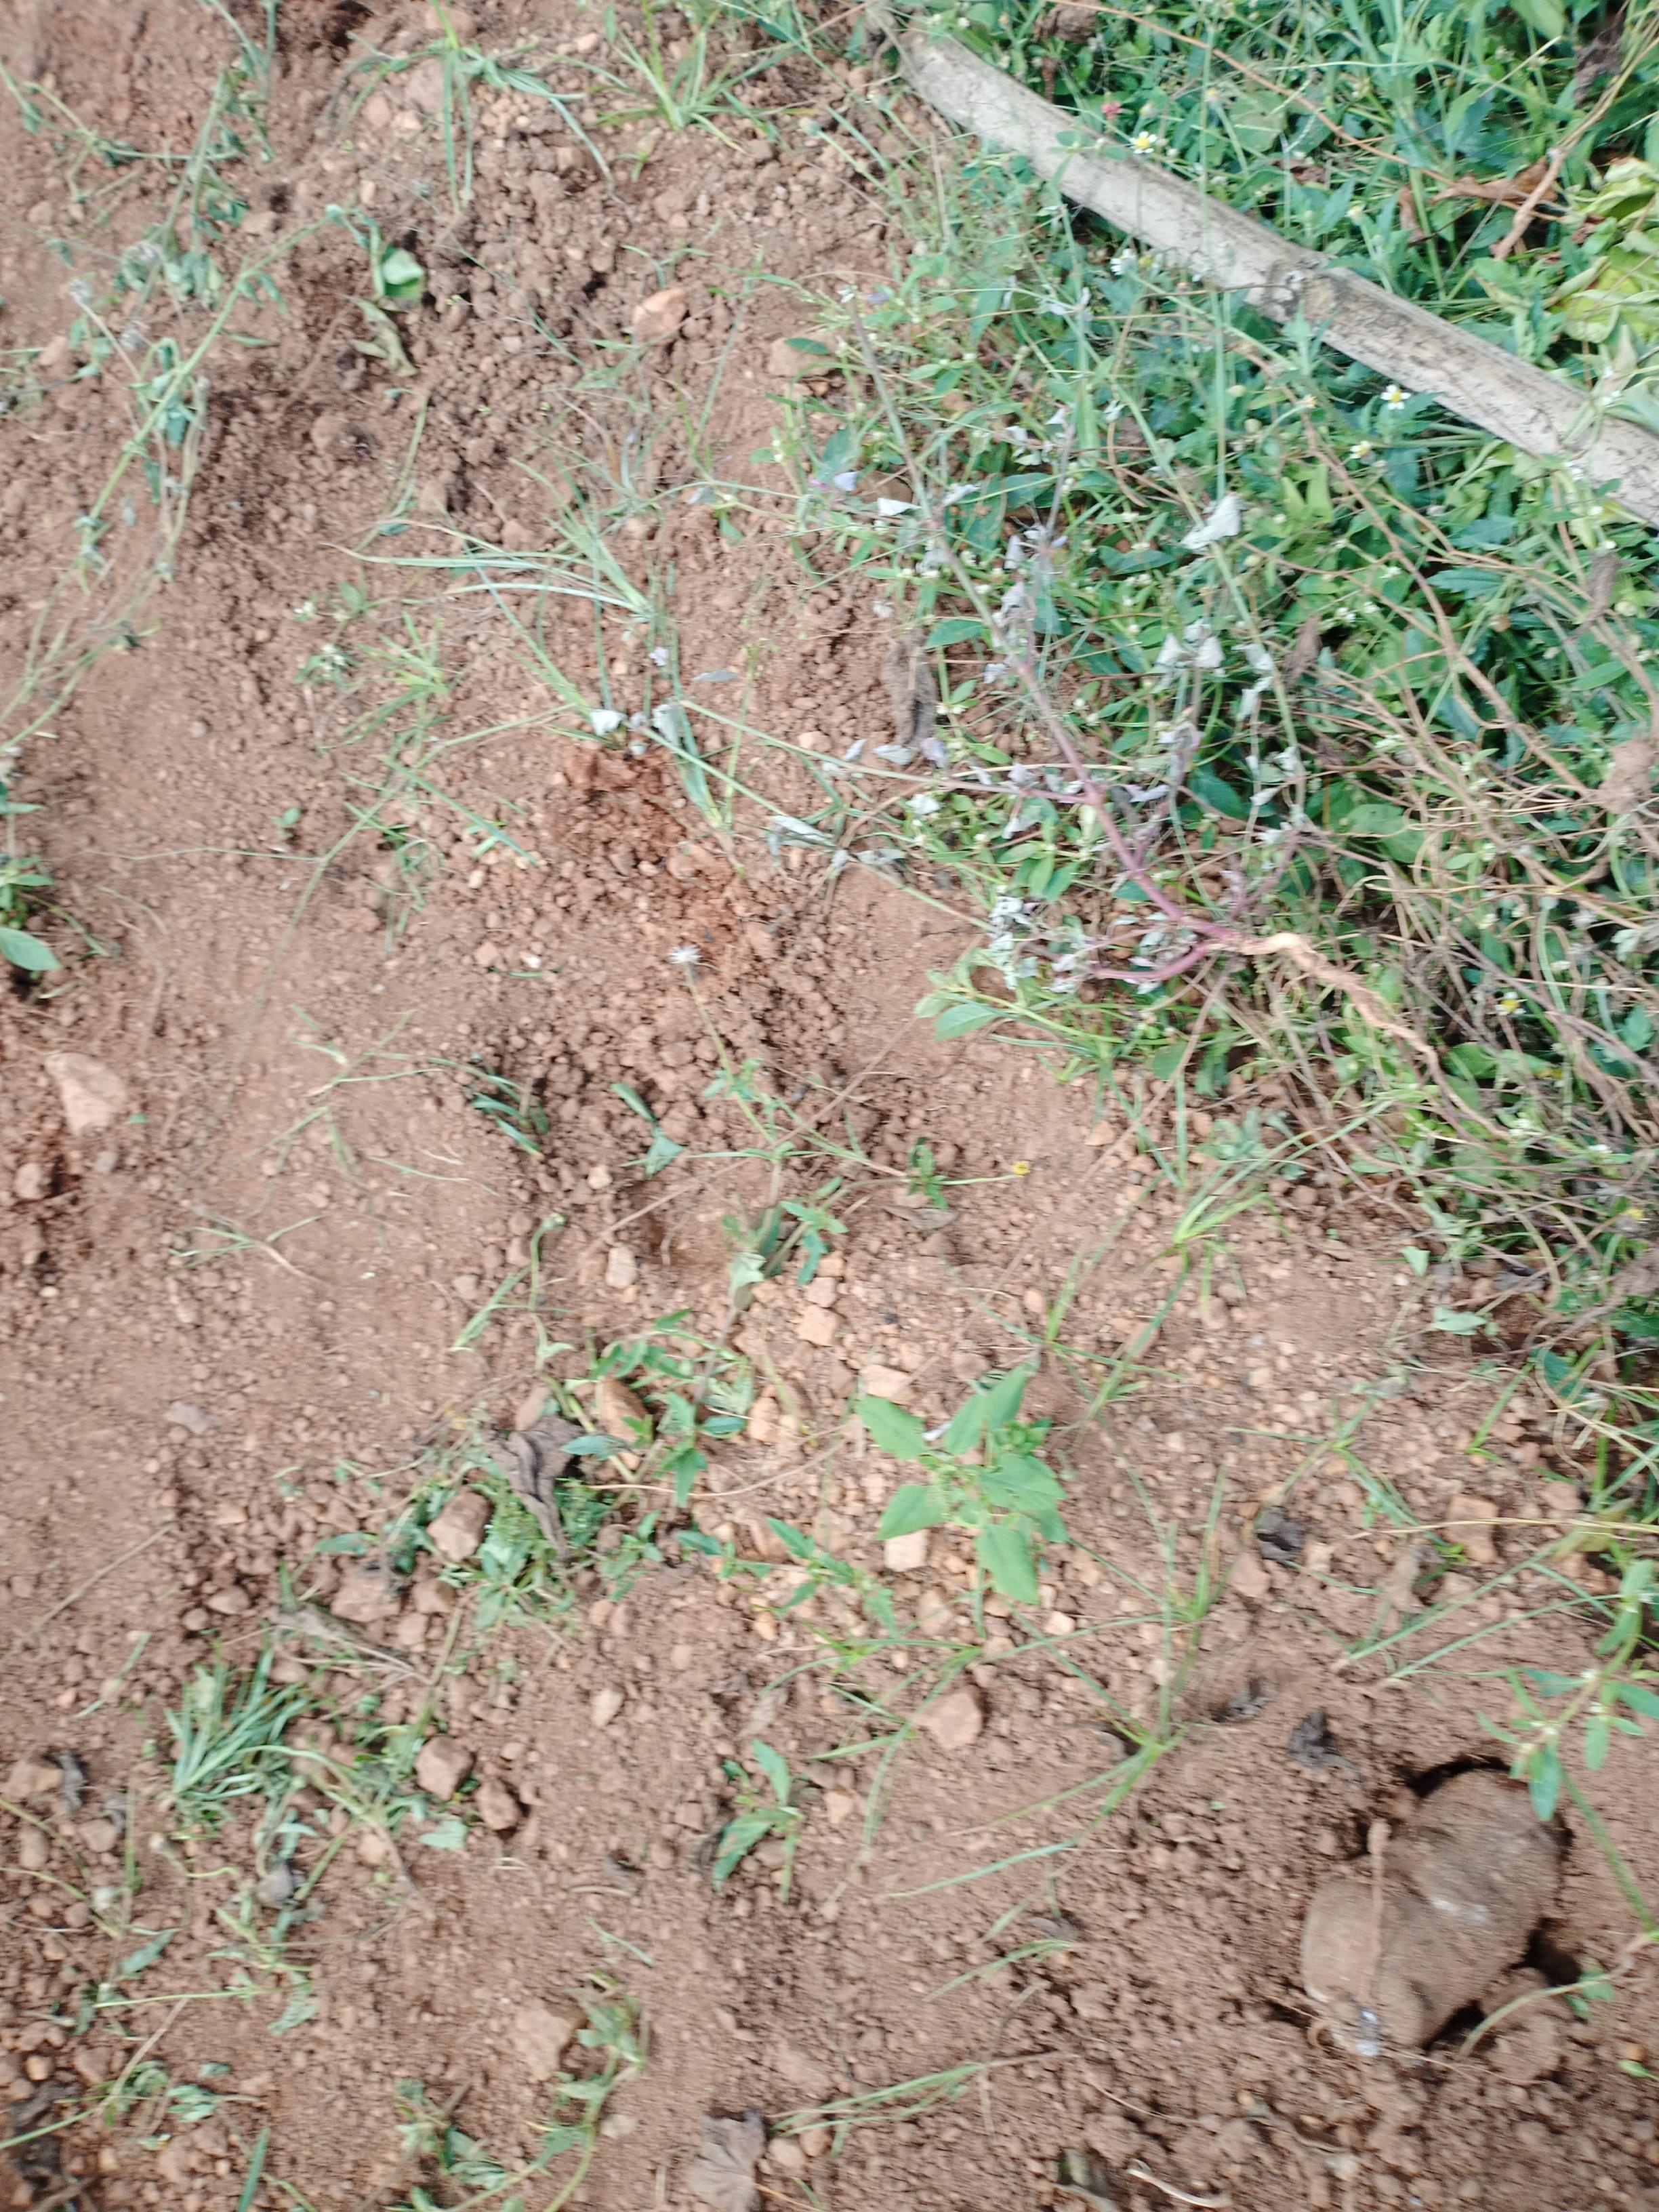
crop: yam
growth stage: harvest
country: Nigeria
